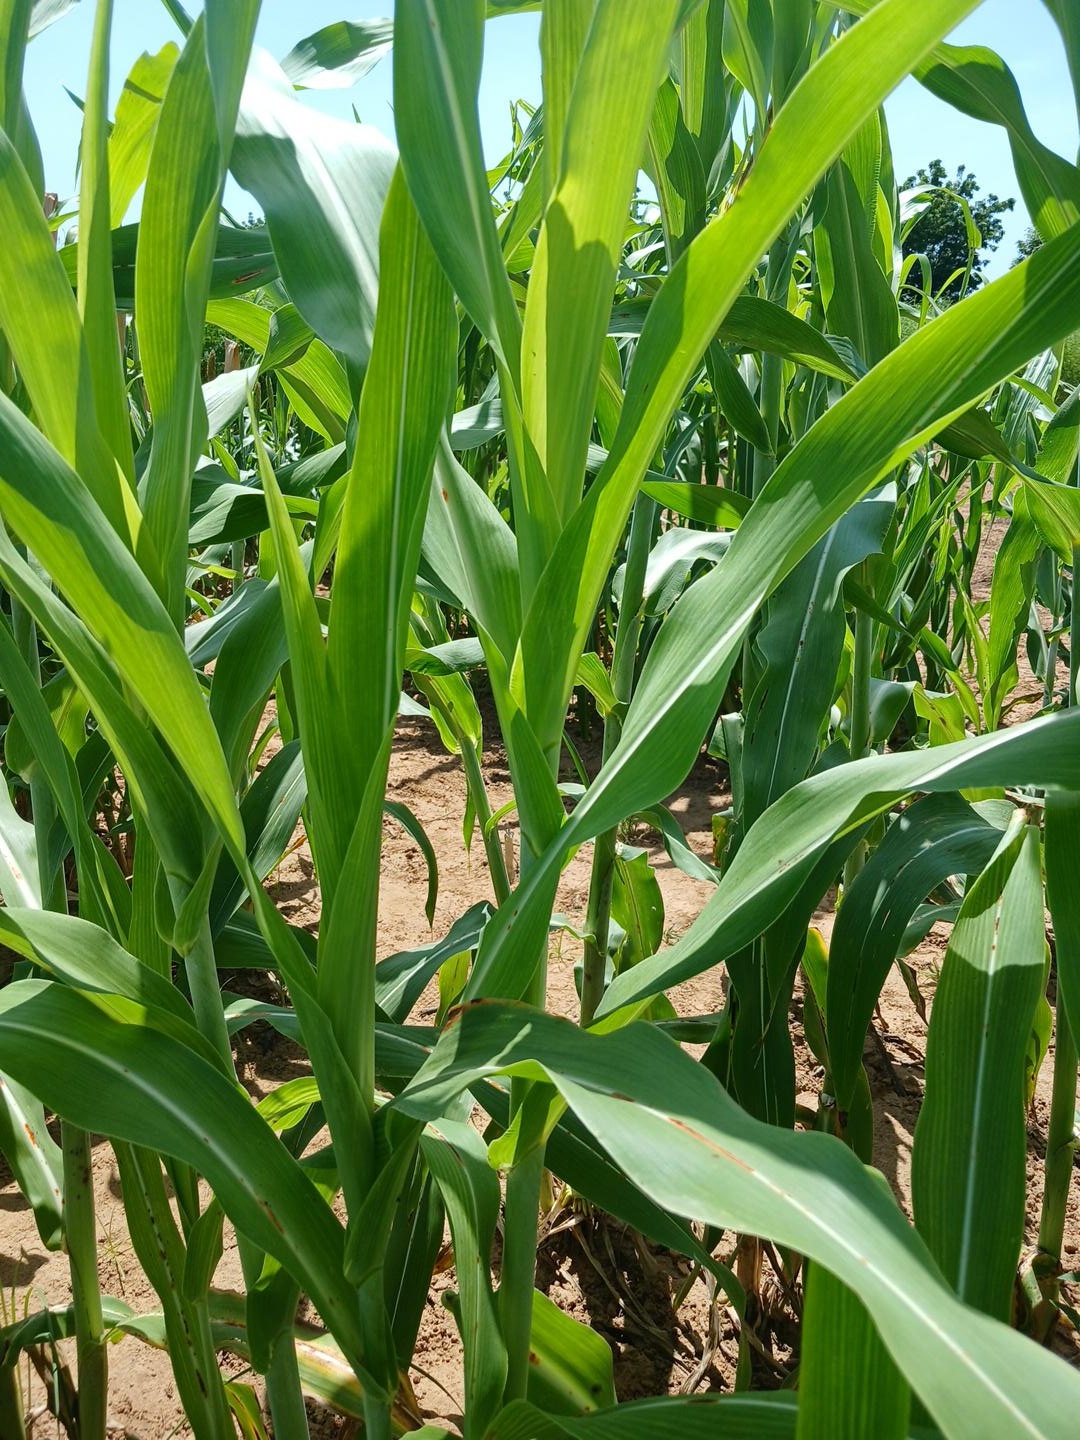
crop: sorghum
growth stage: vegetative
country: Senegal
